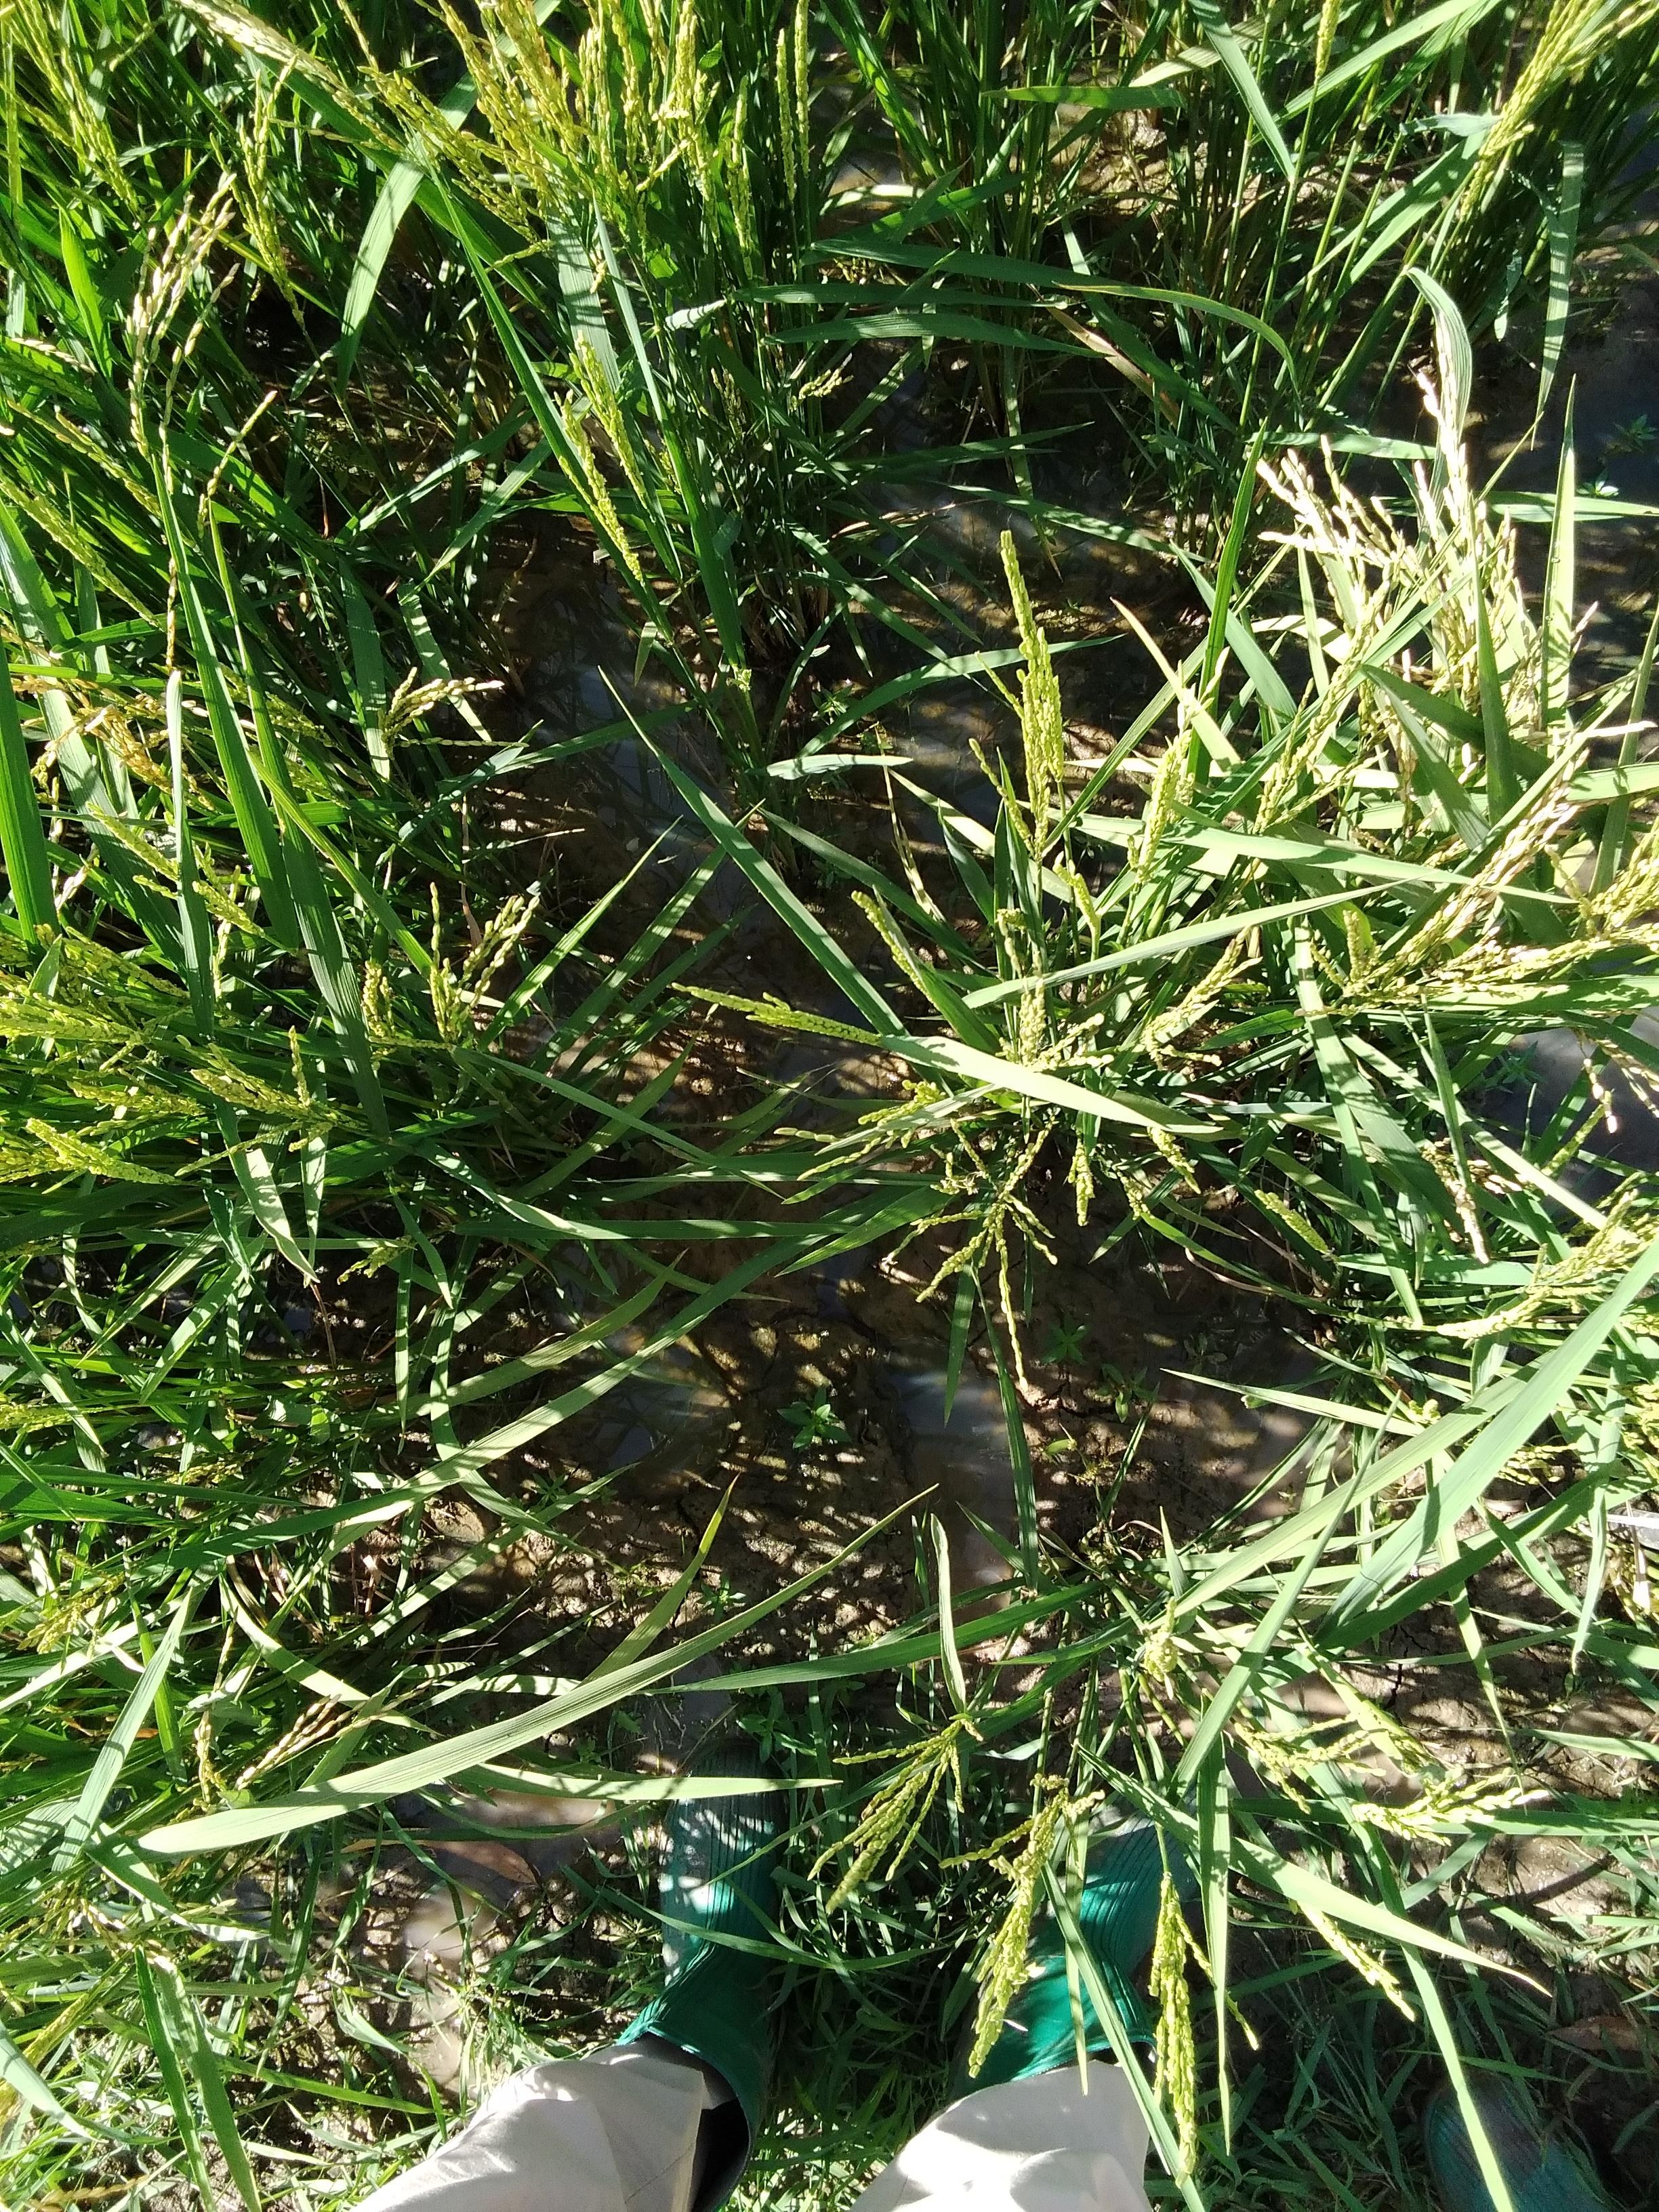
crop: rice
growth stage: ripe watery
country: Senegal
